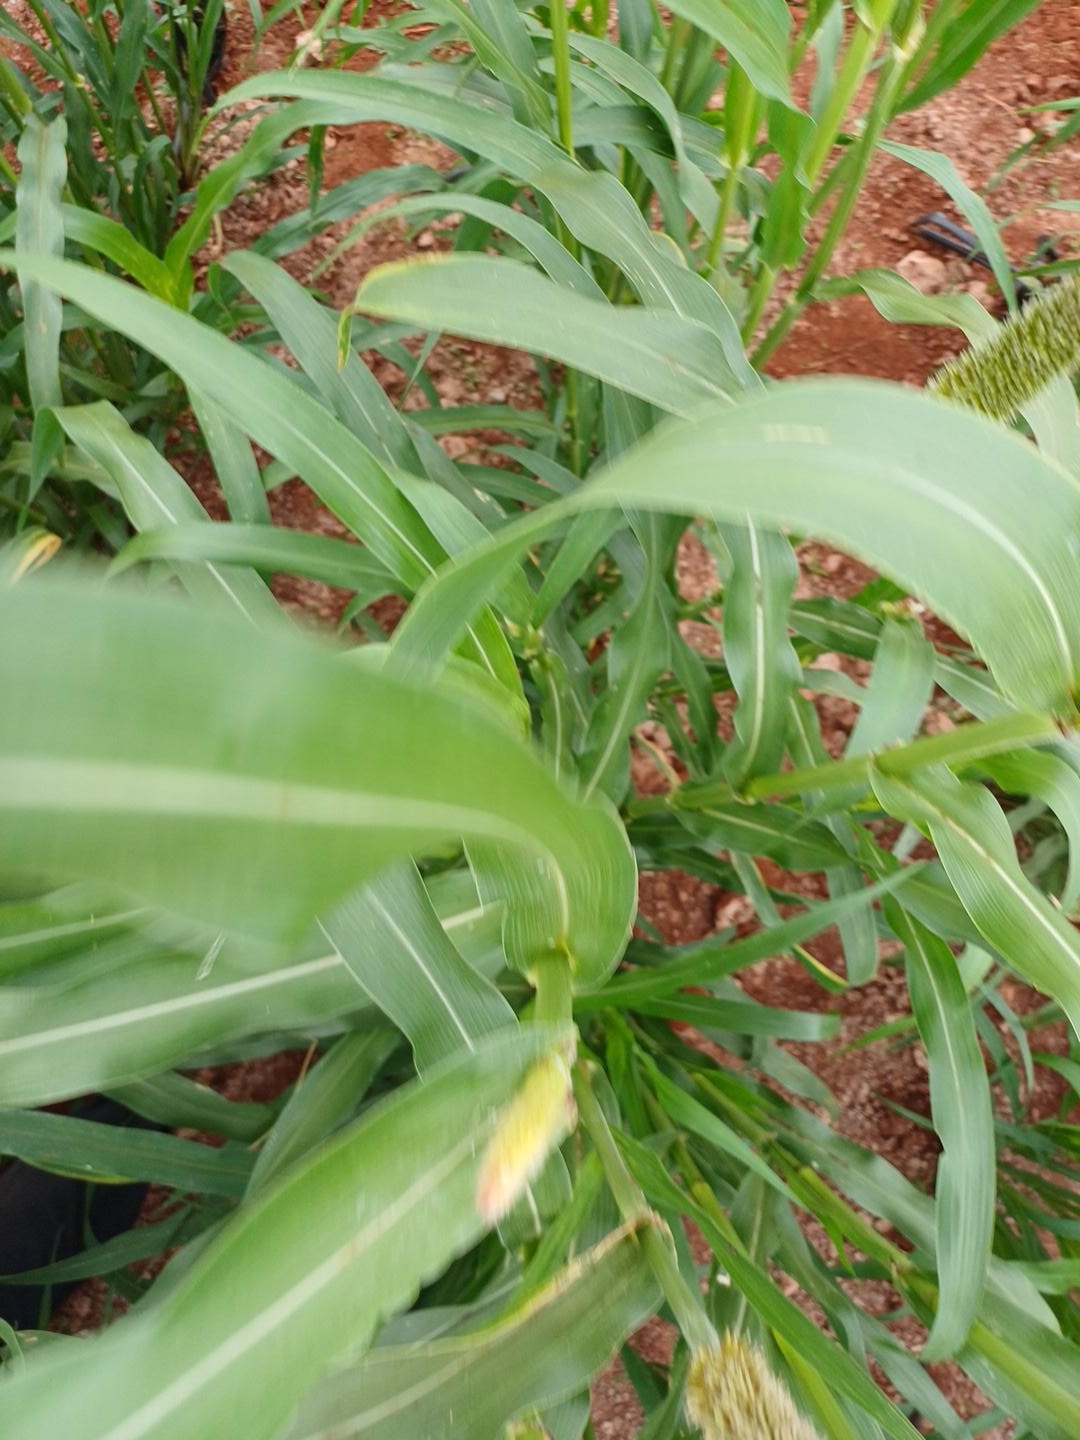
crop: pearl millet
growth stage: flowering
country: Kenya
